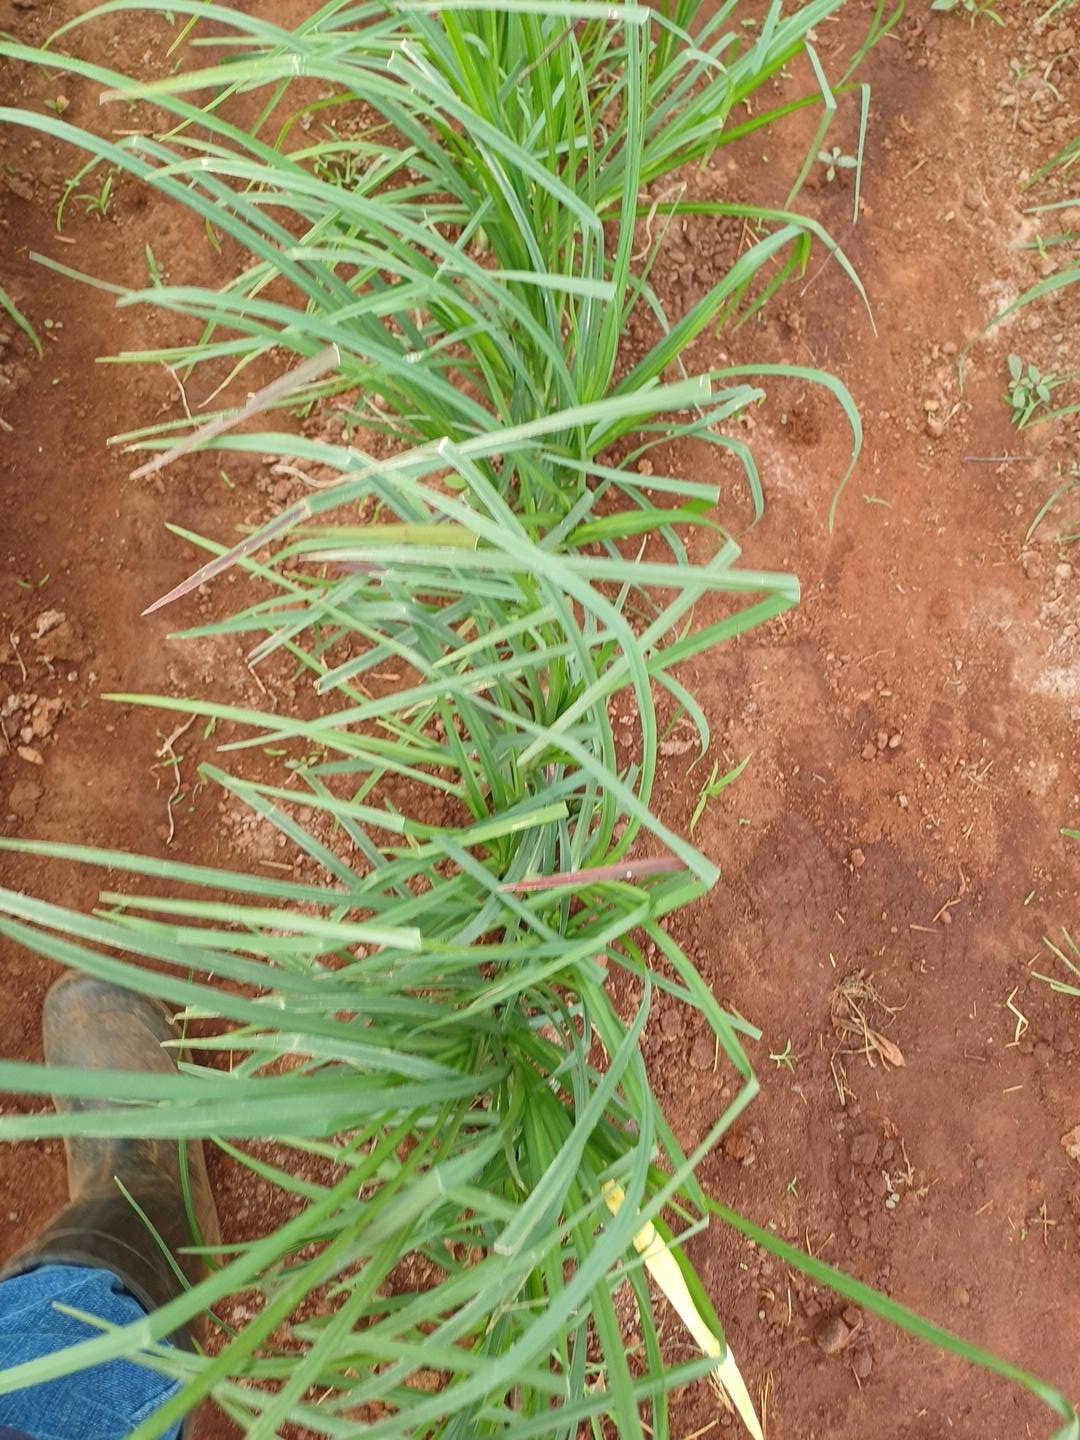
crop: finger millet
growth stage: vegetative
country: Kenya
